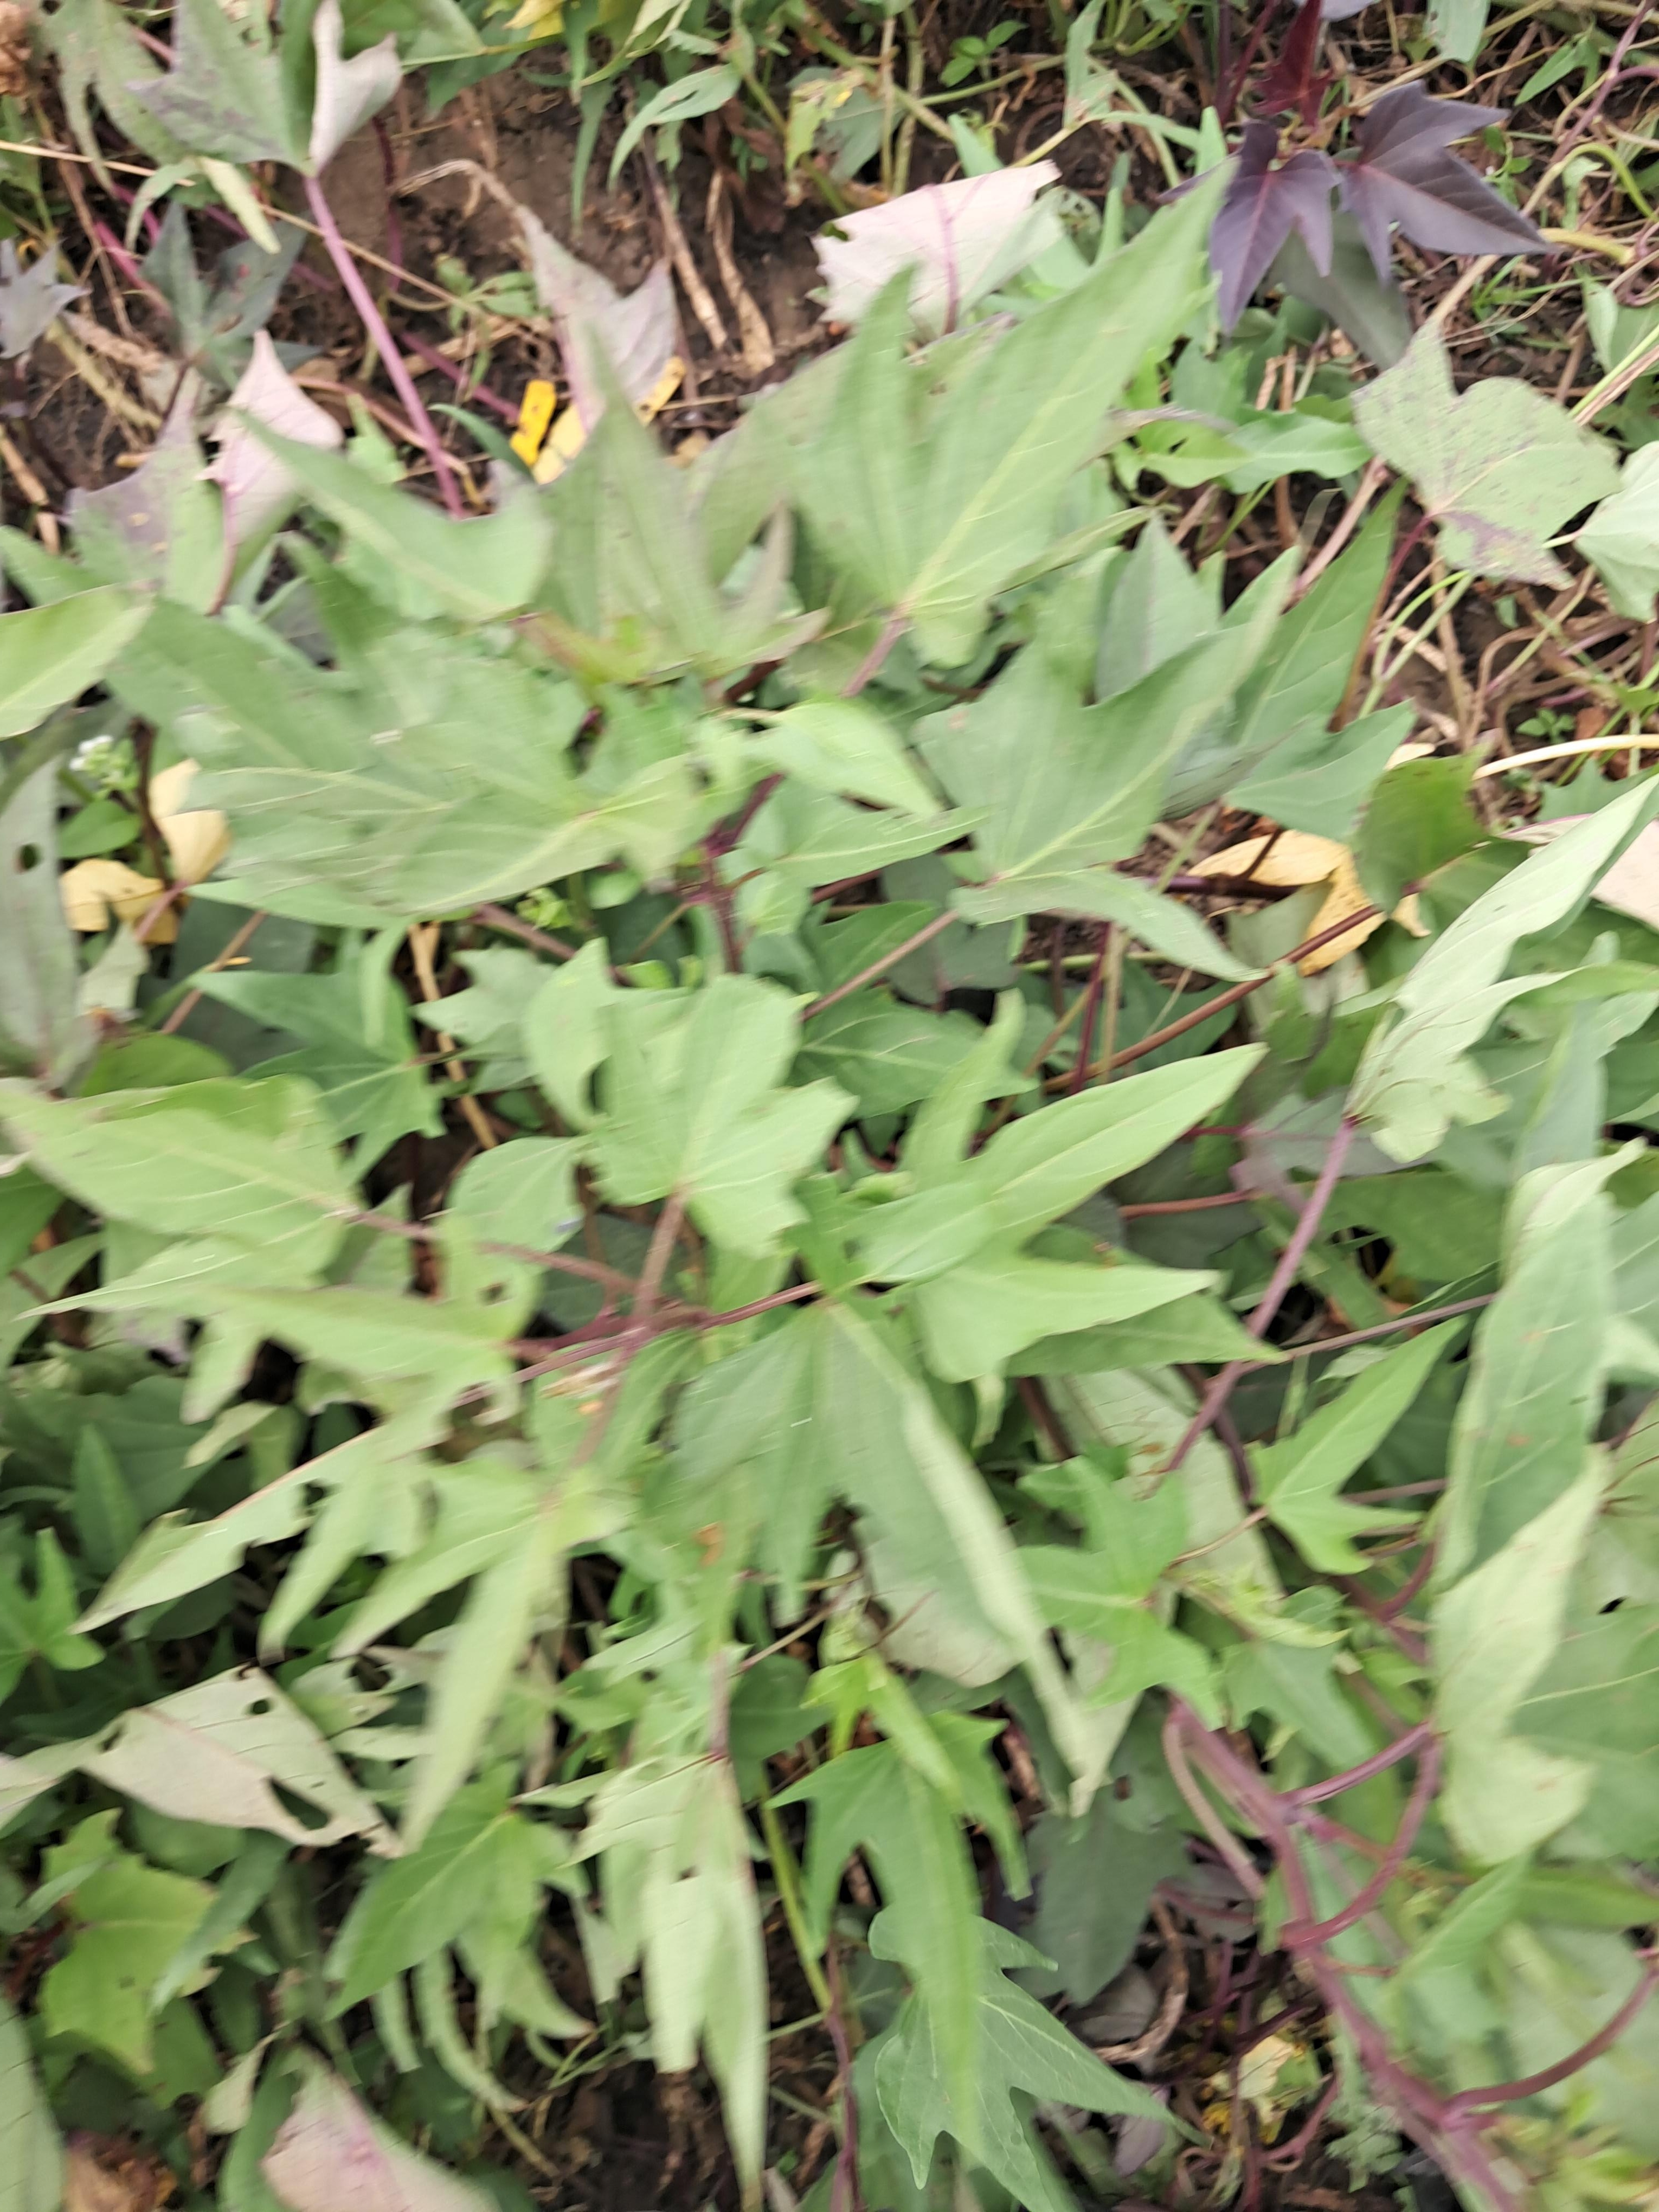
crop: sweet potato
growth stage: flowering
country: Tanzania
